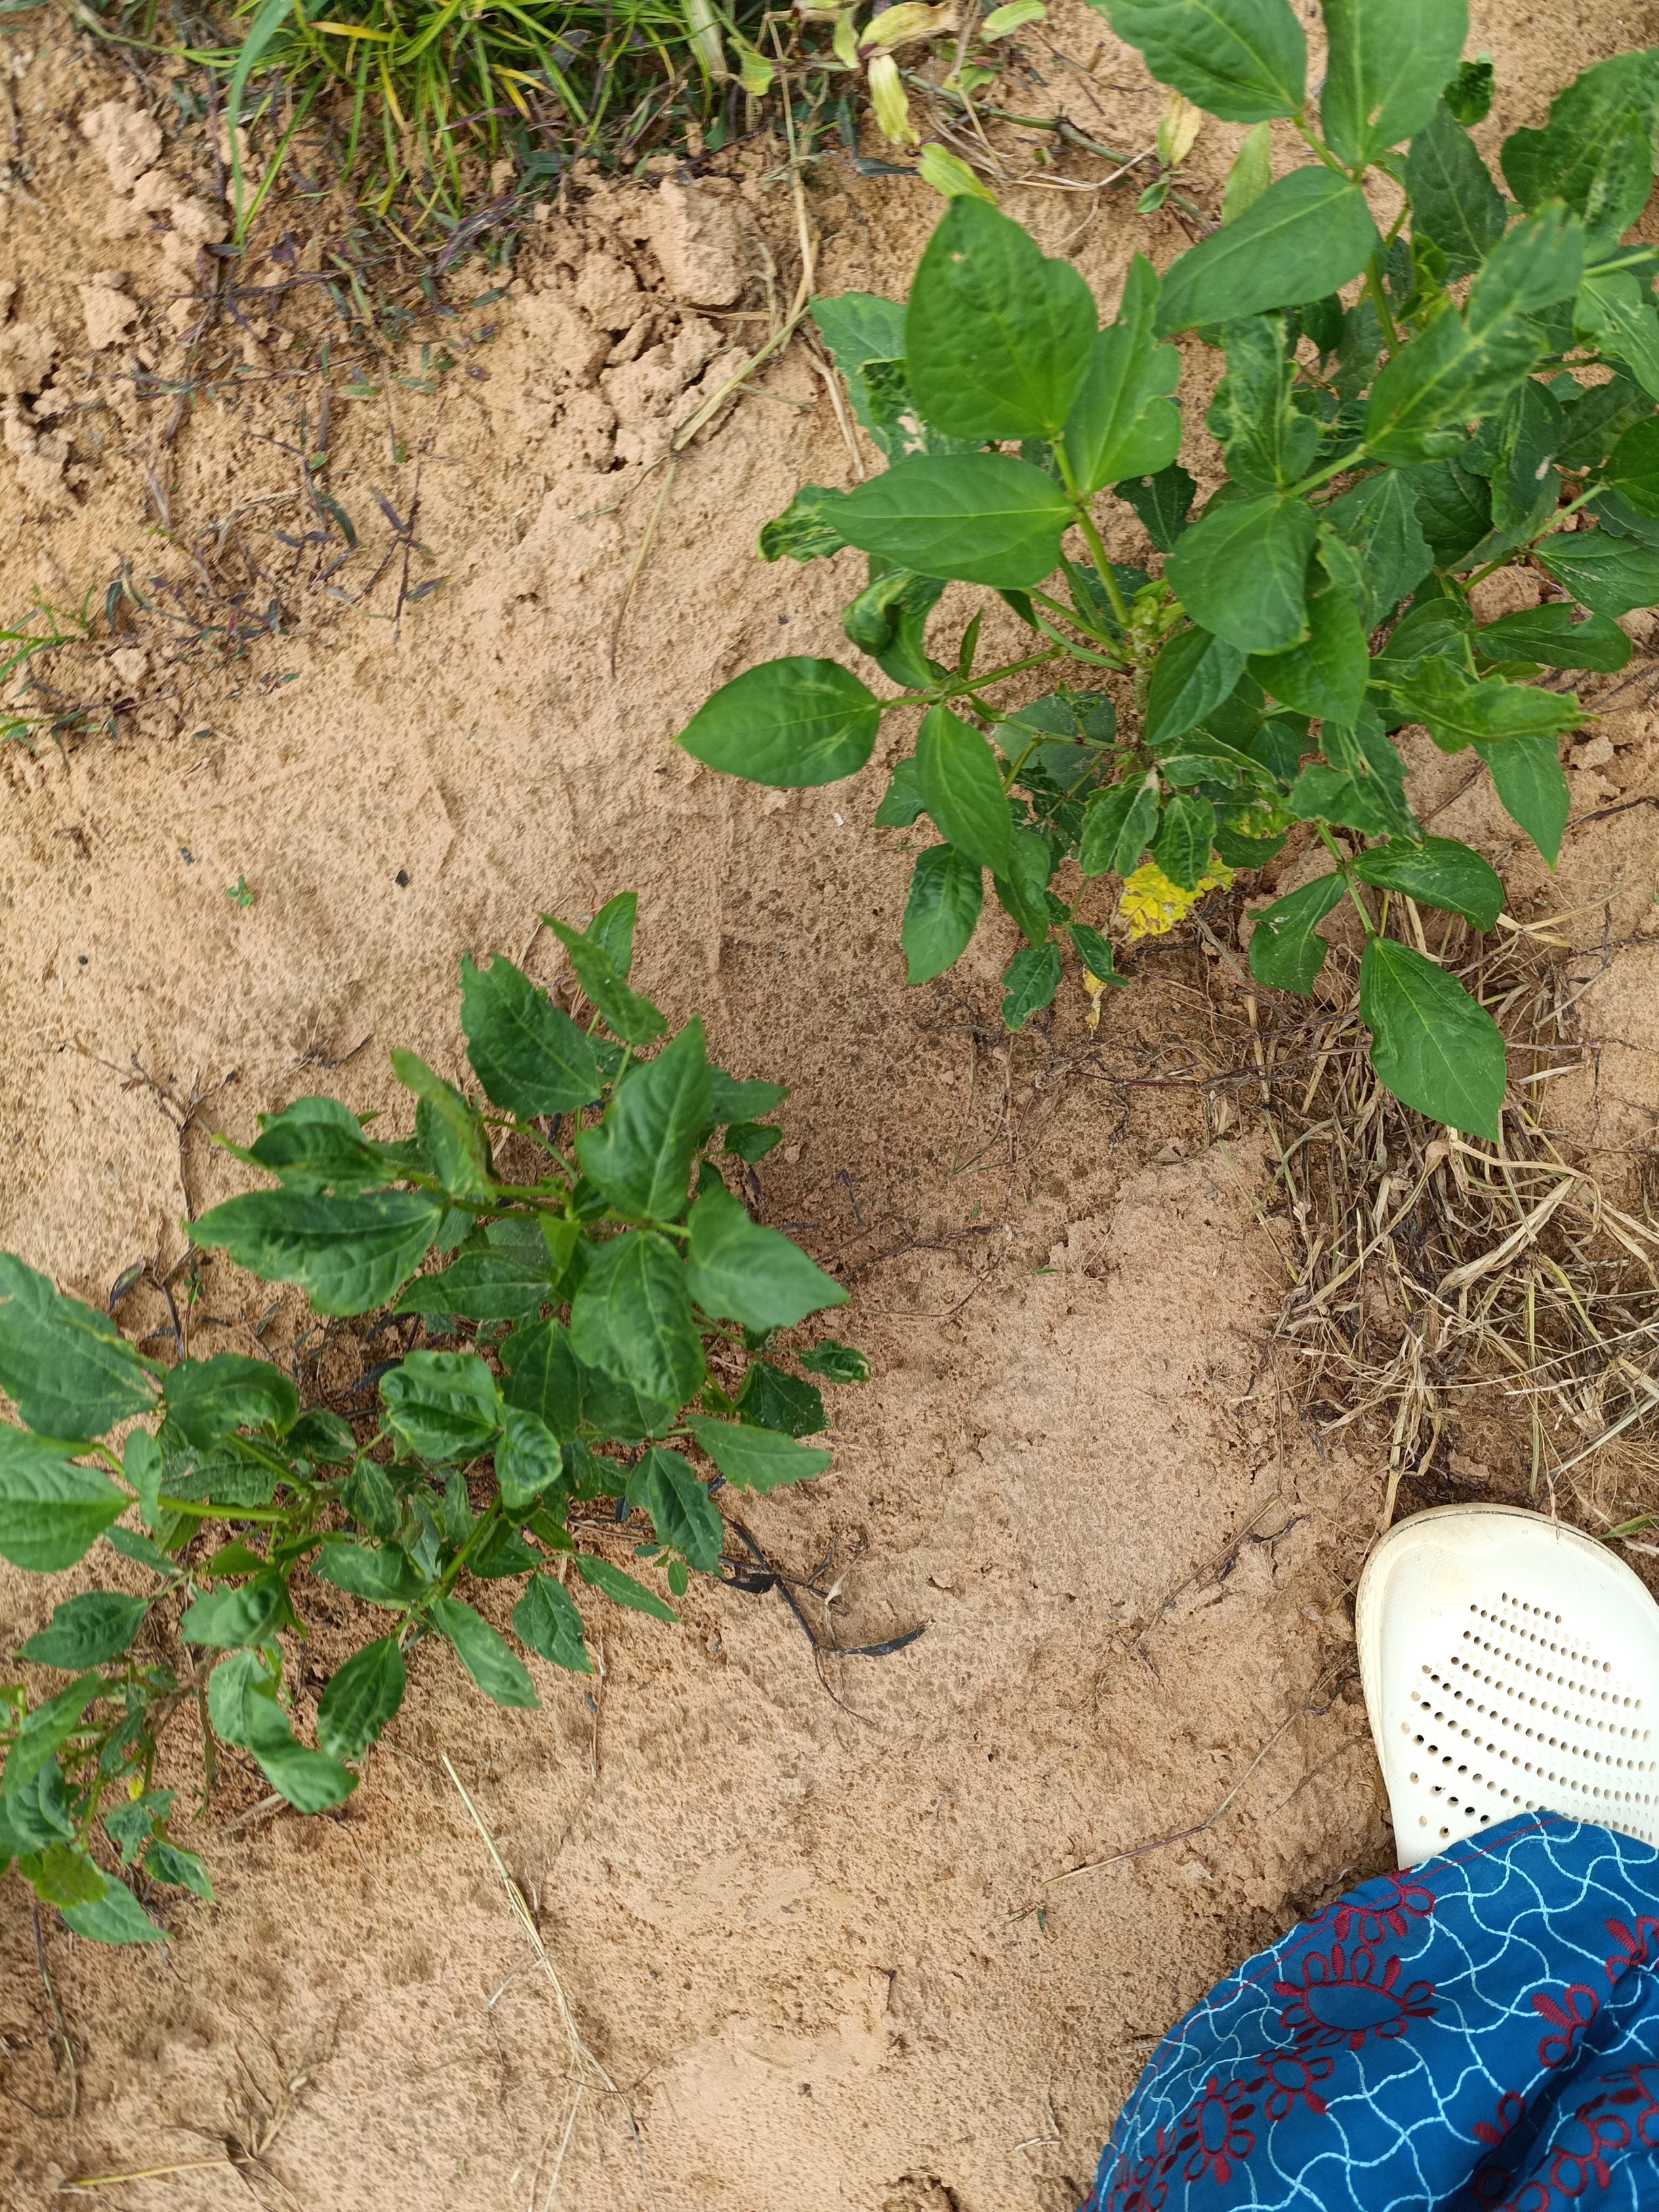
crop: cowpea
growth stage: emergence
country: Nigeria
